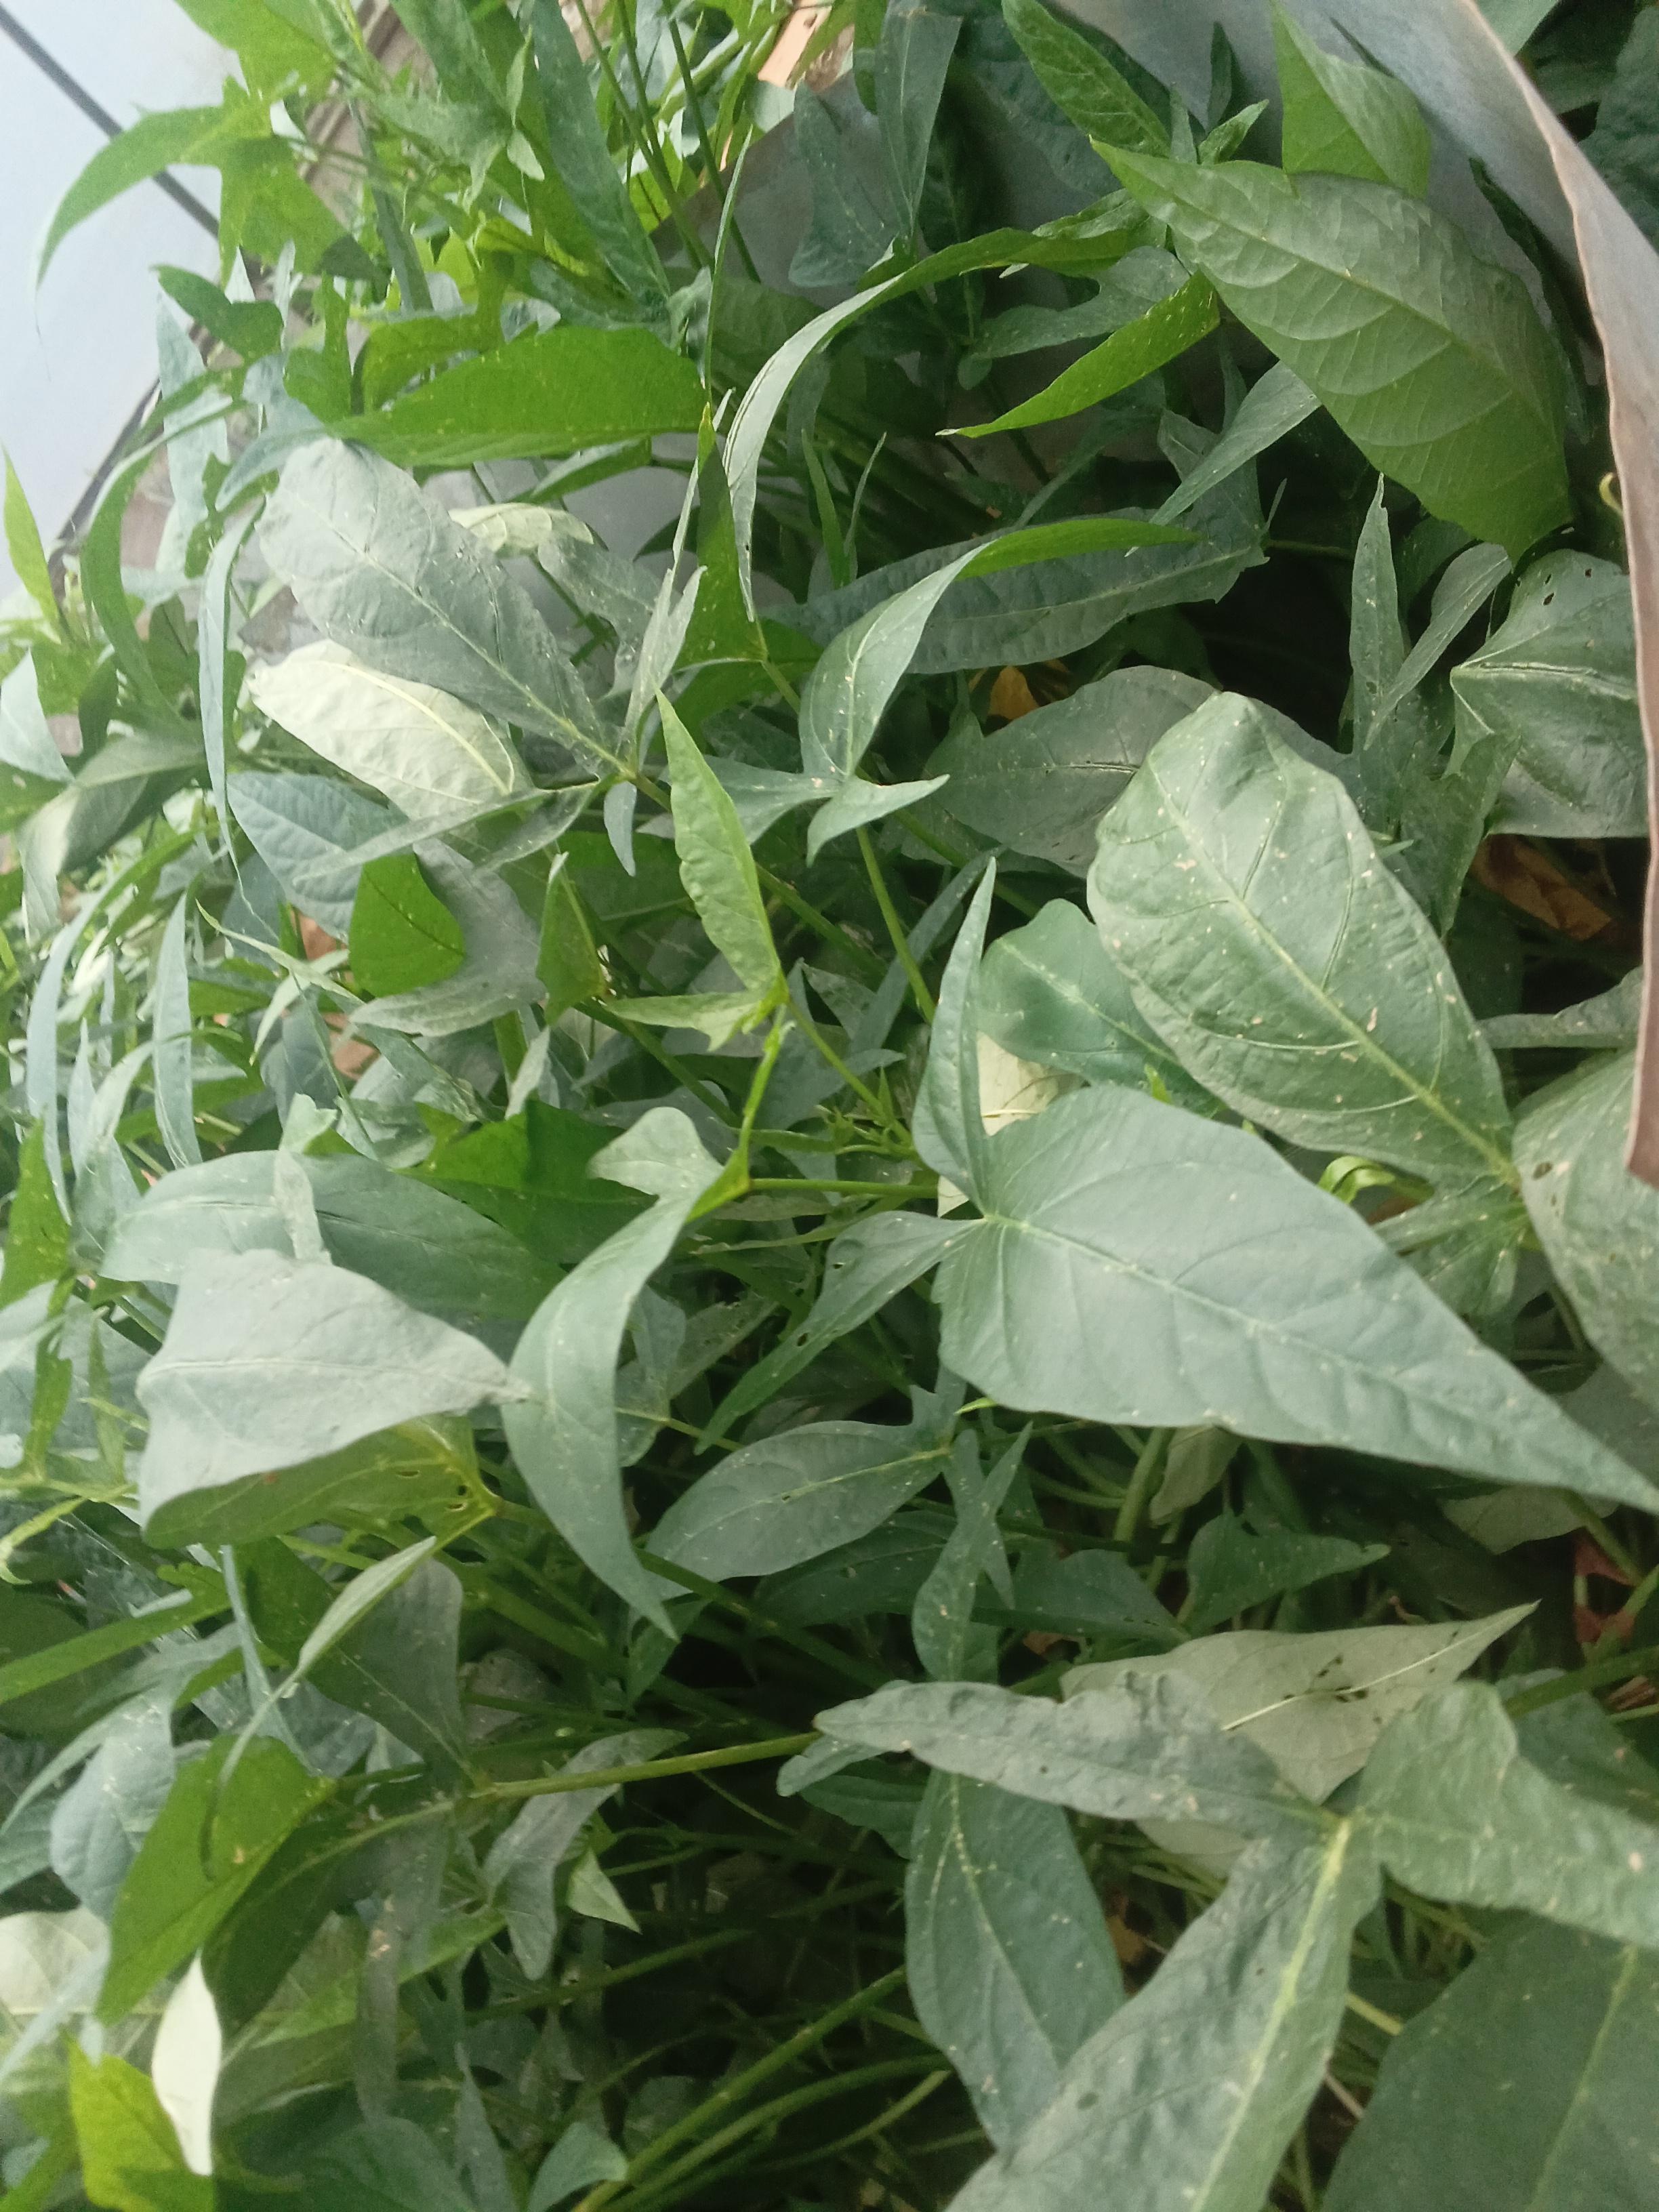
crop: sweet potato
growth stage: vegetative
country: Kenya
